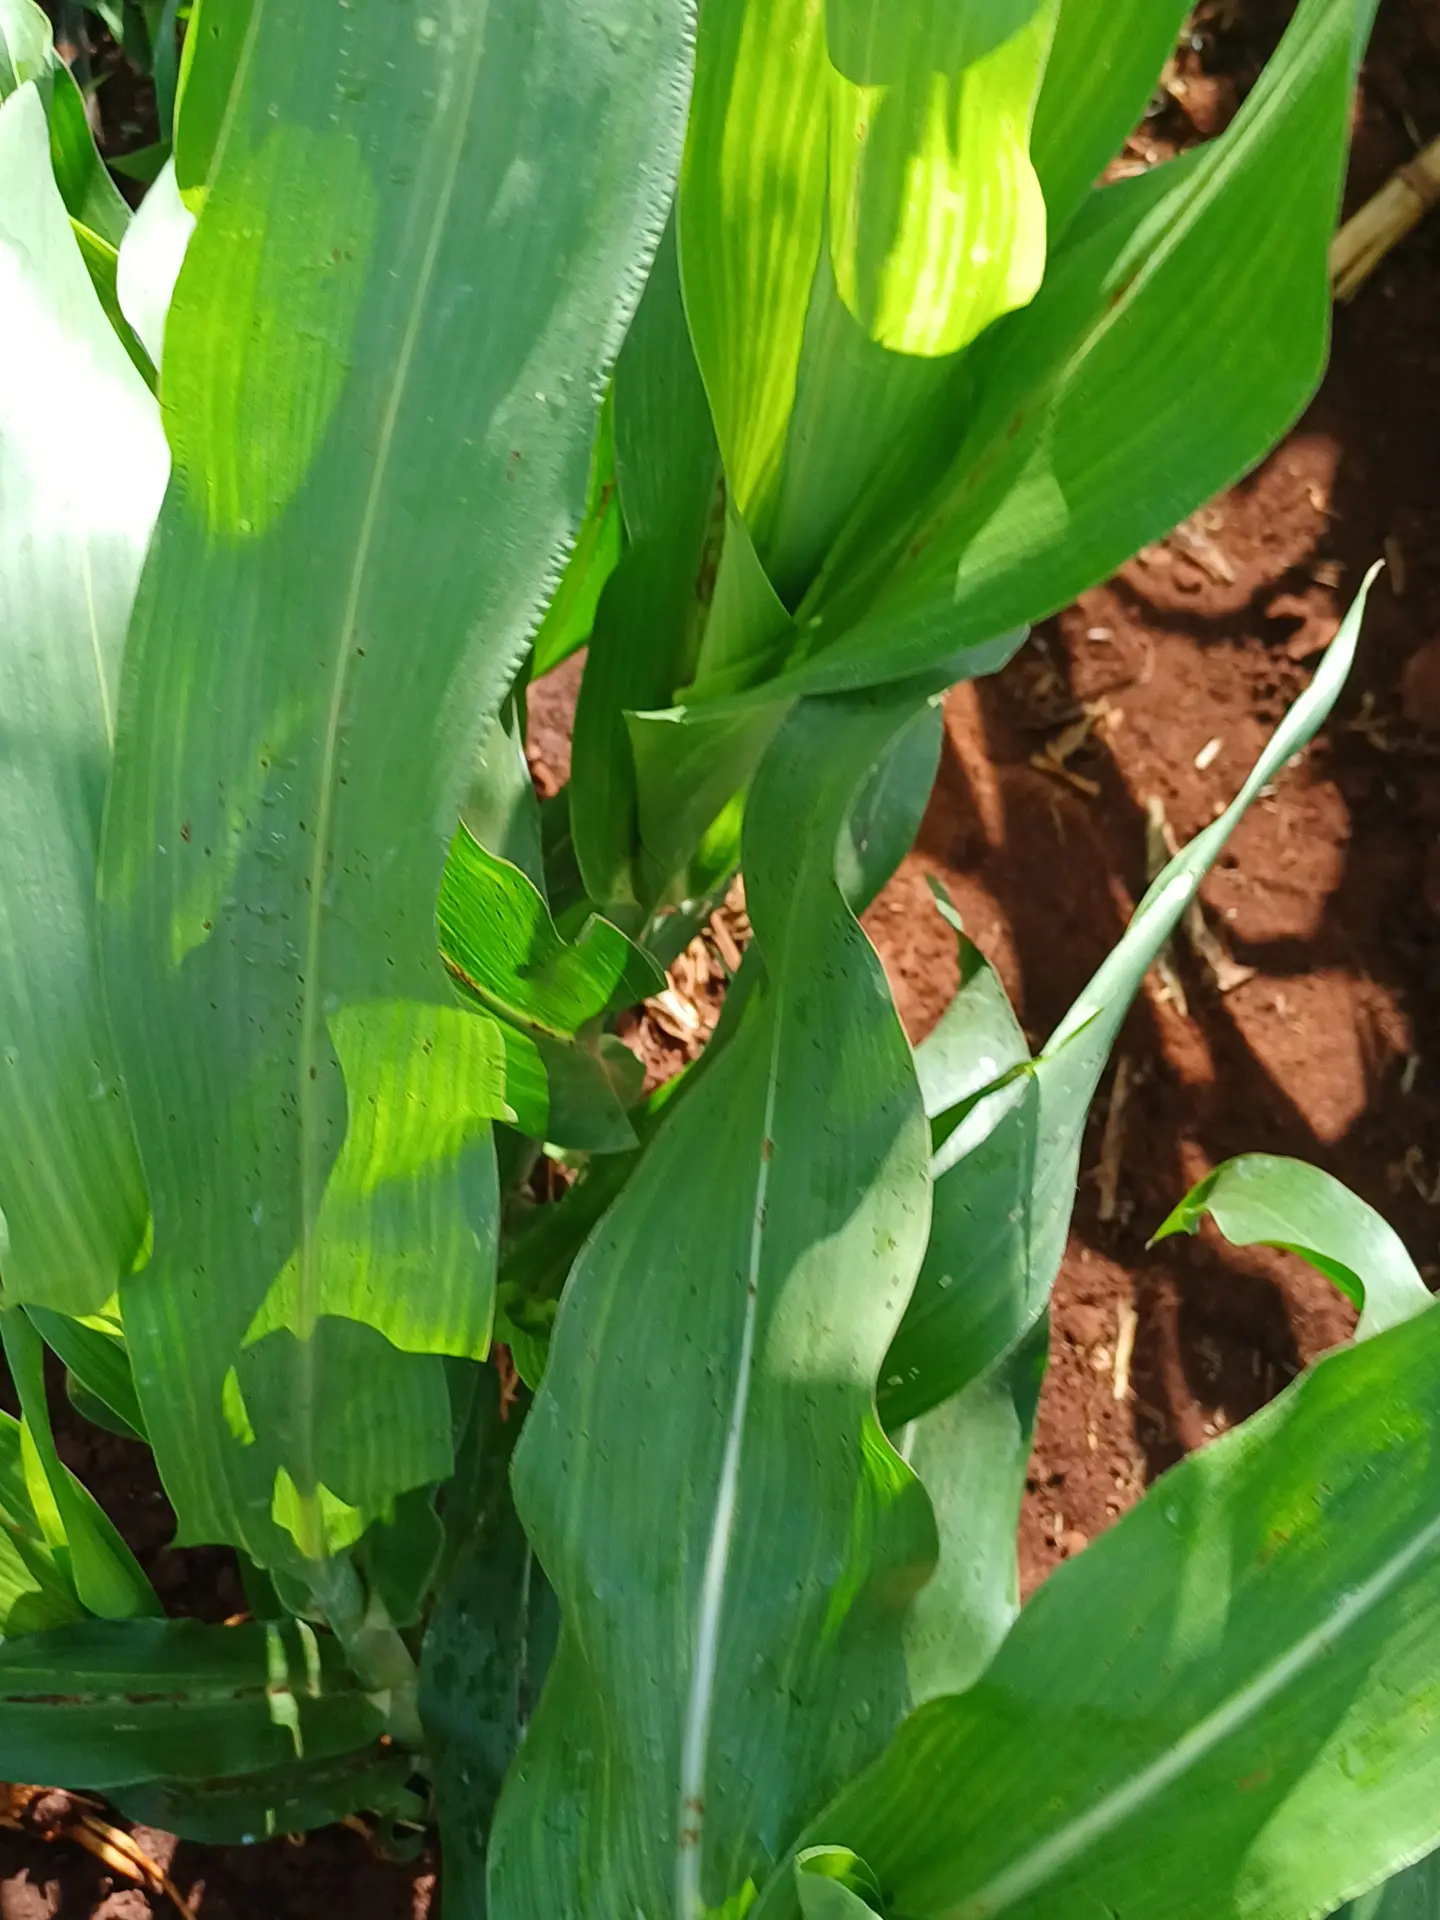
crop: sorghum
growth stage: vegetative
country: Kenya
